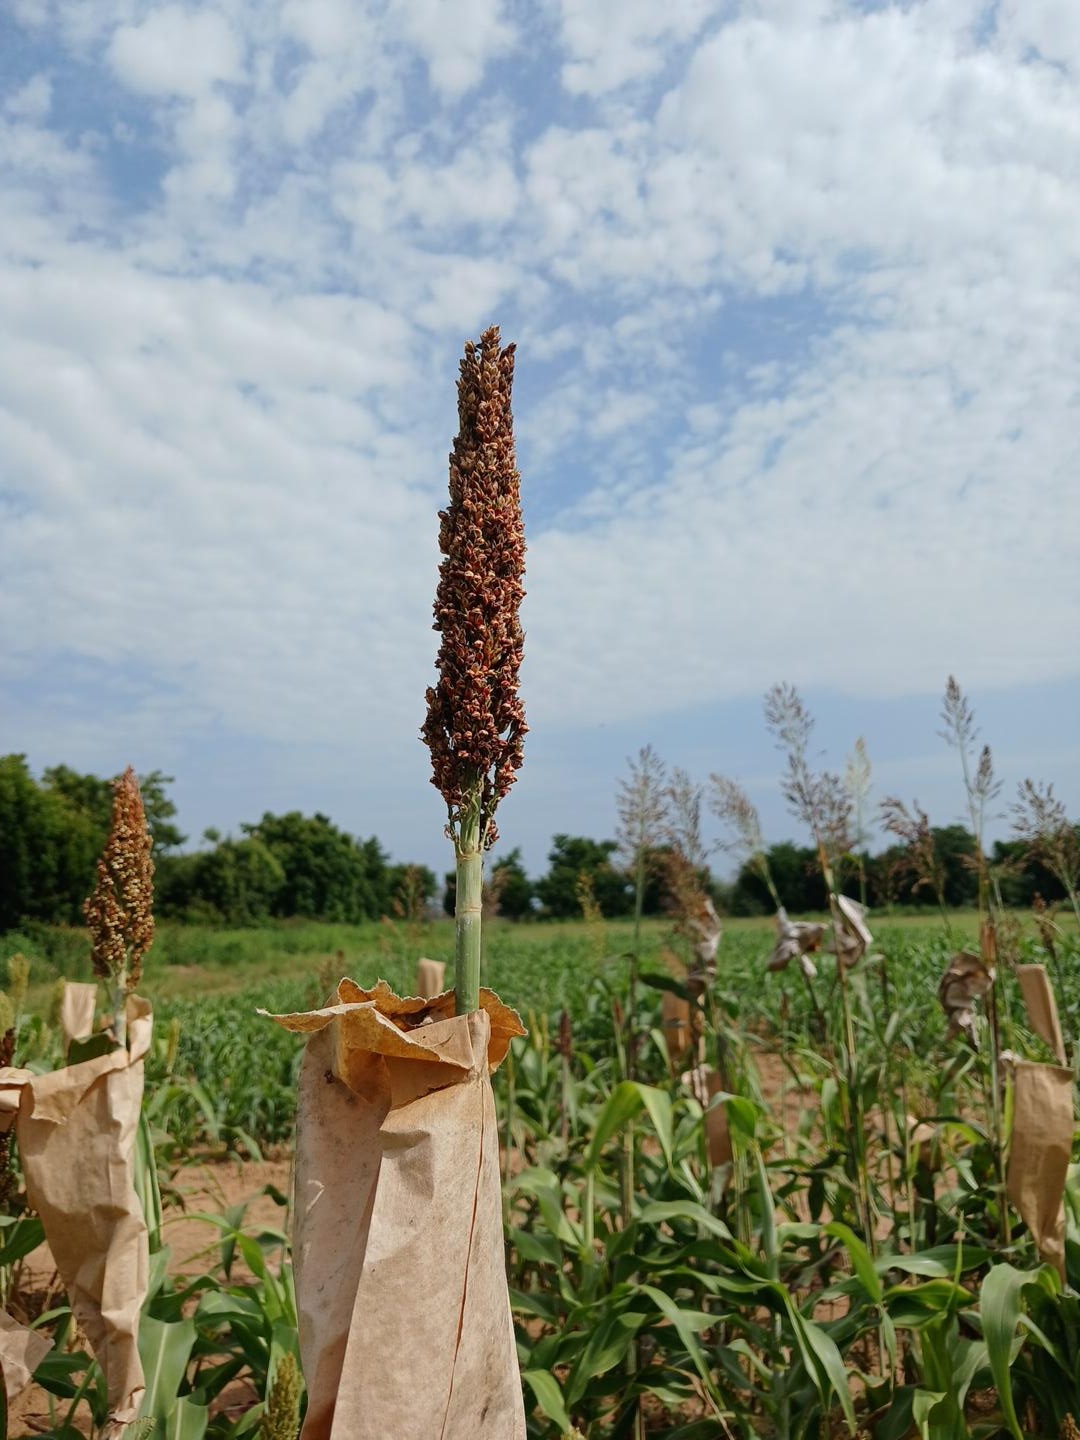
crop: sorghum
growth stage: filling grain
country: Senegal
